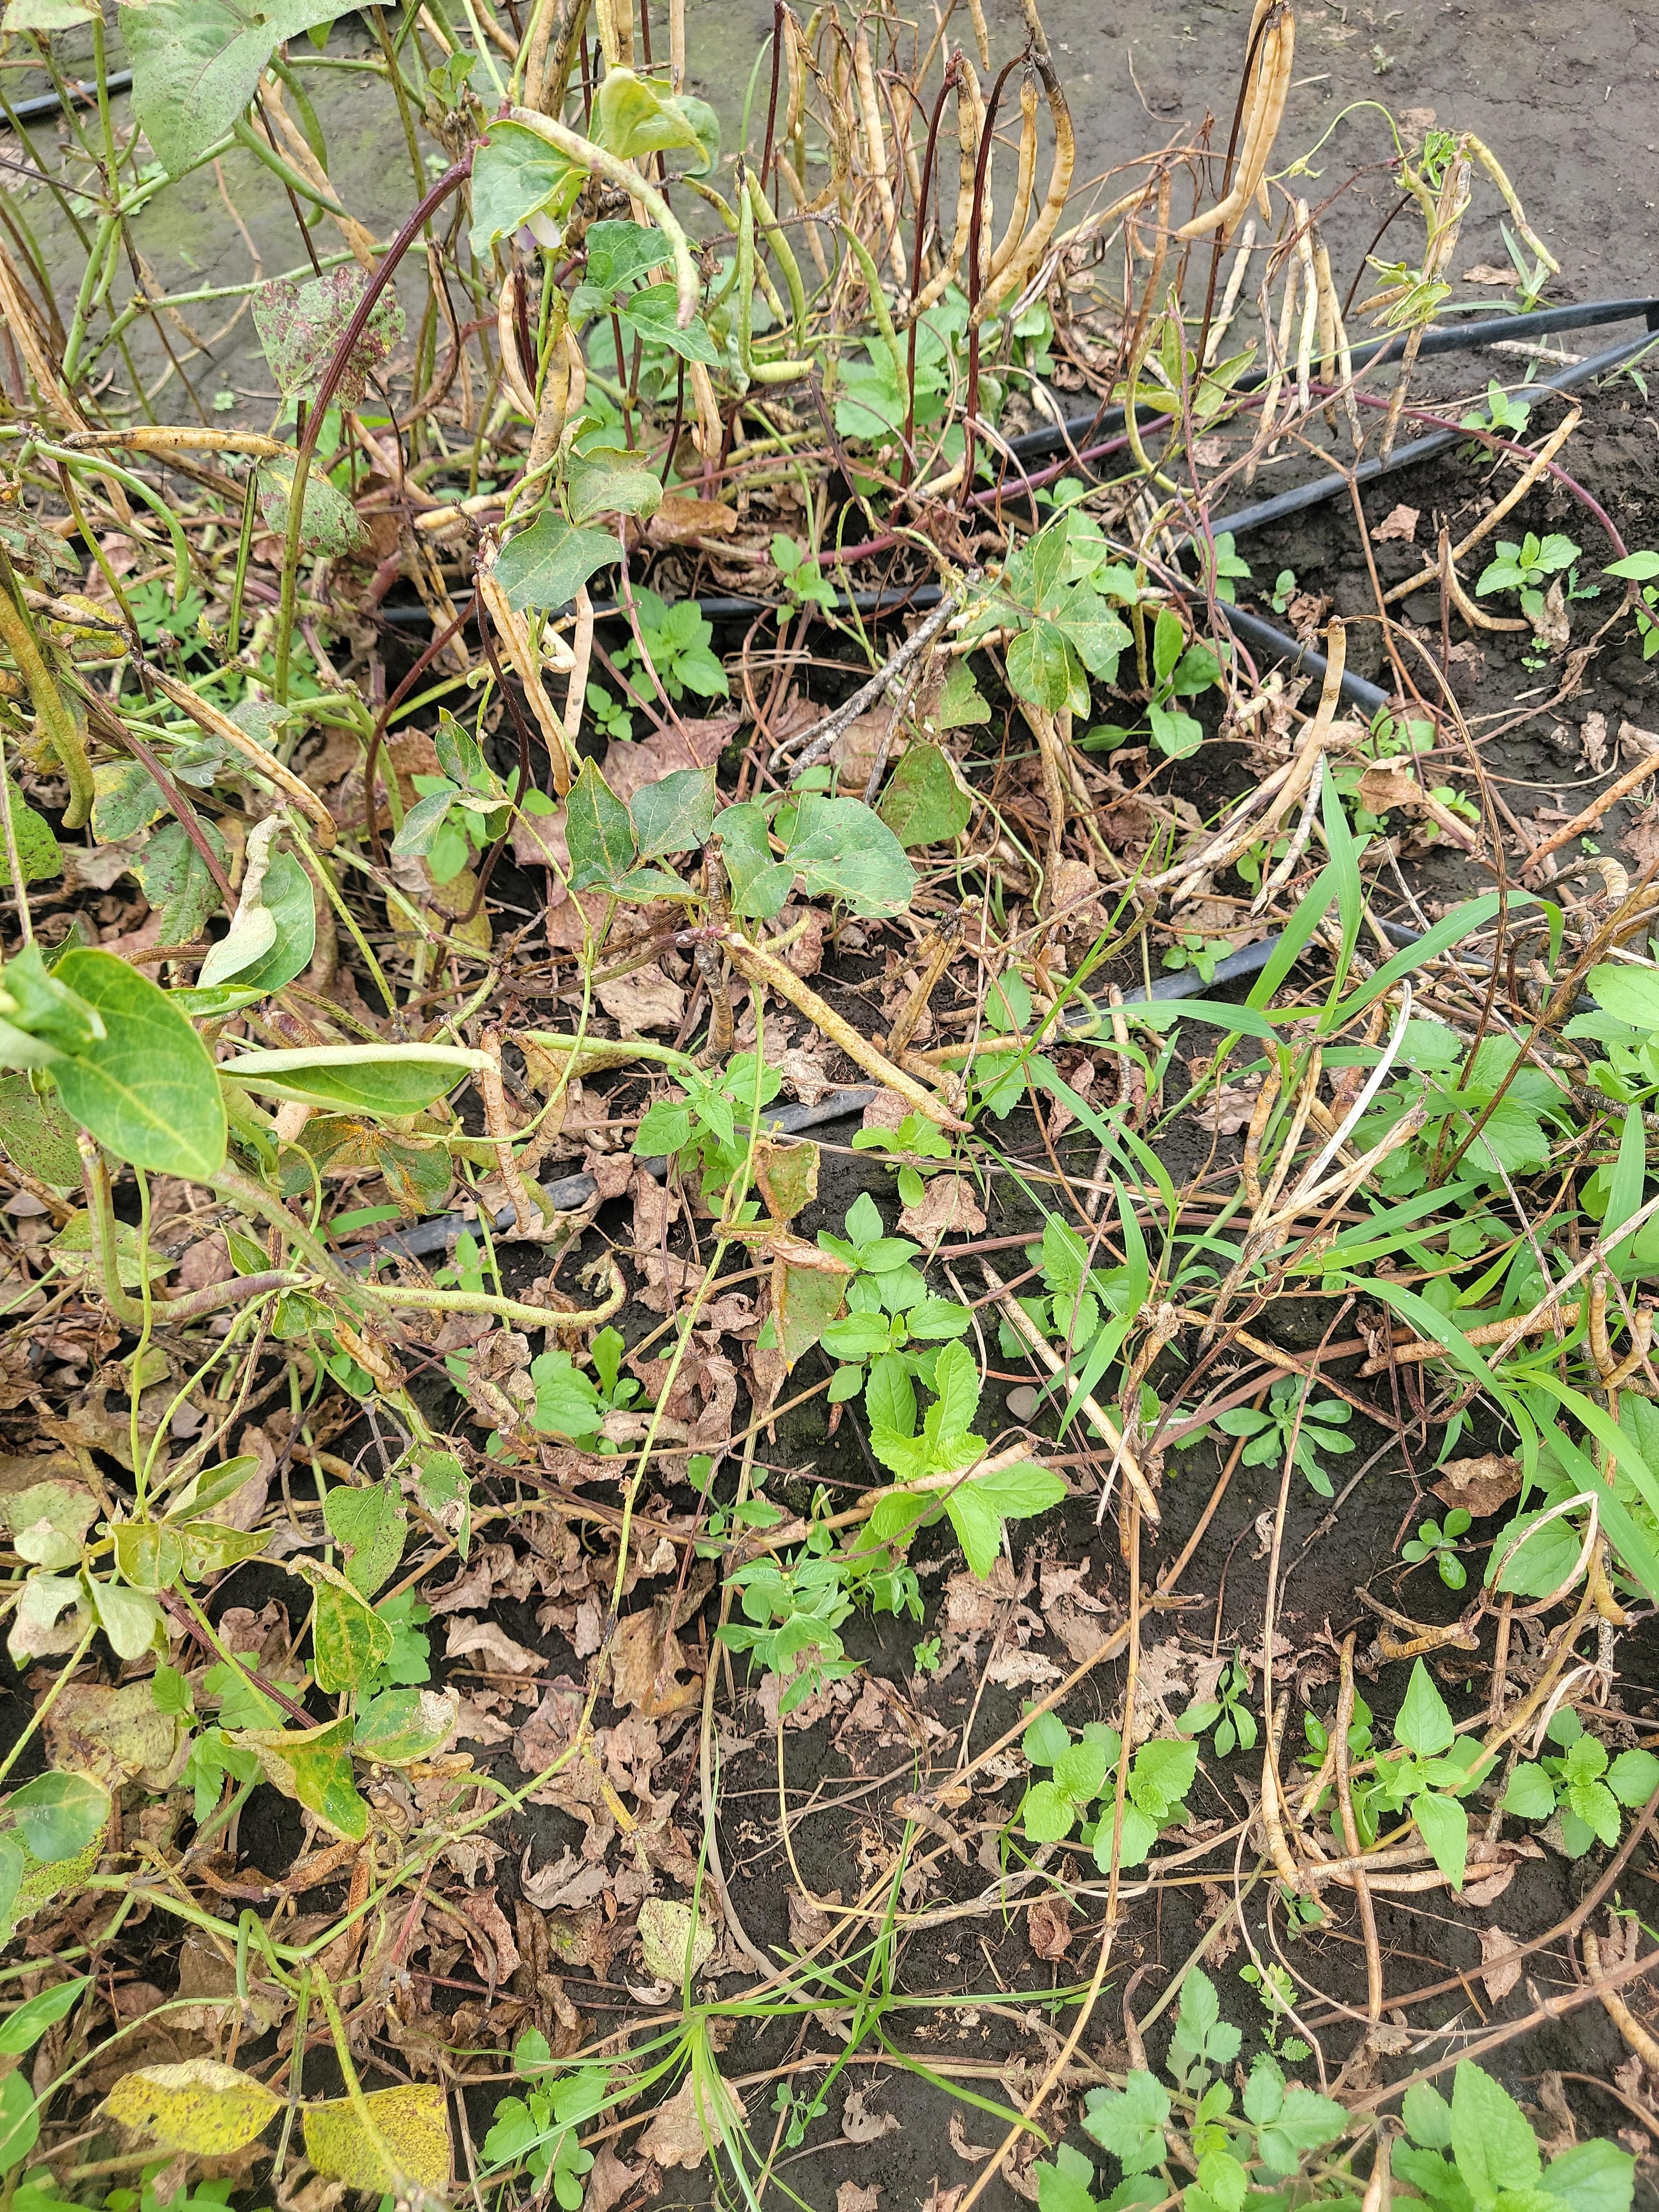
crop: cowpea
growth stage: development pod
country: Tanzania
